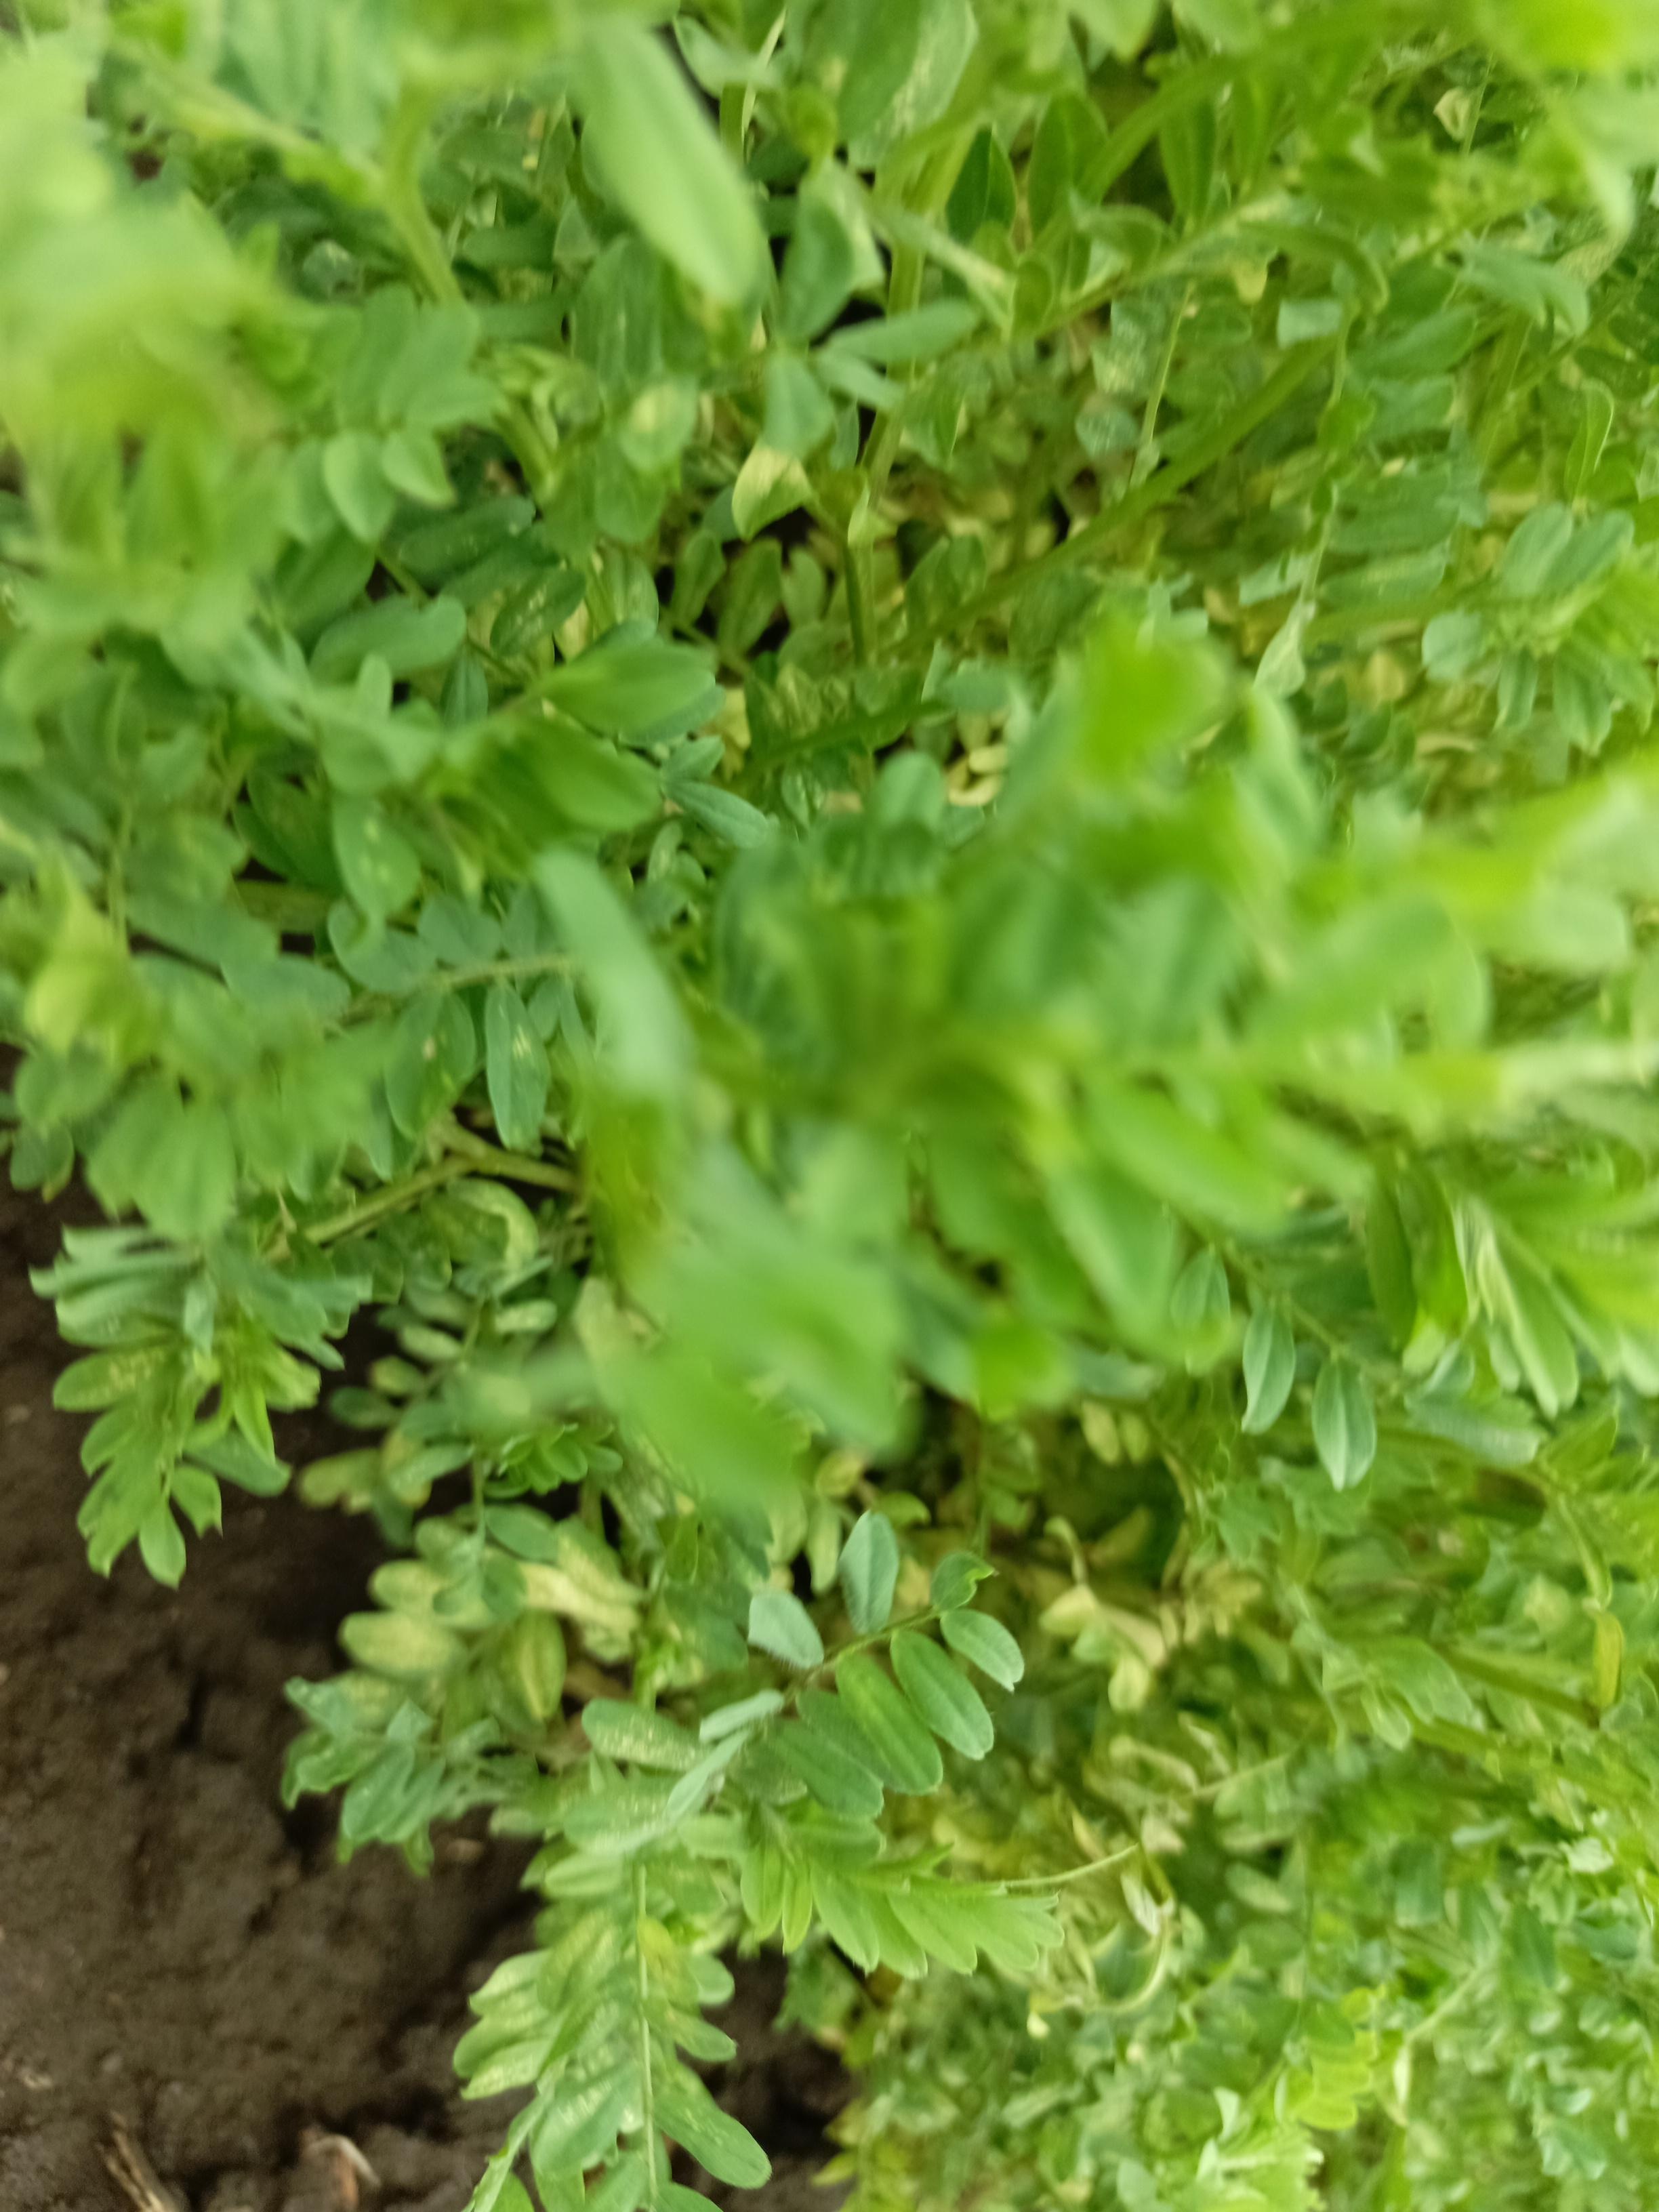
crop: lentil
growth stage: vegetative
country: Tanzania
